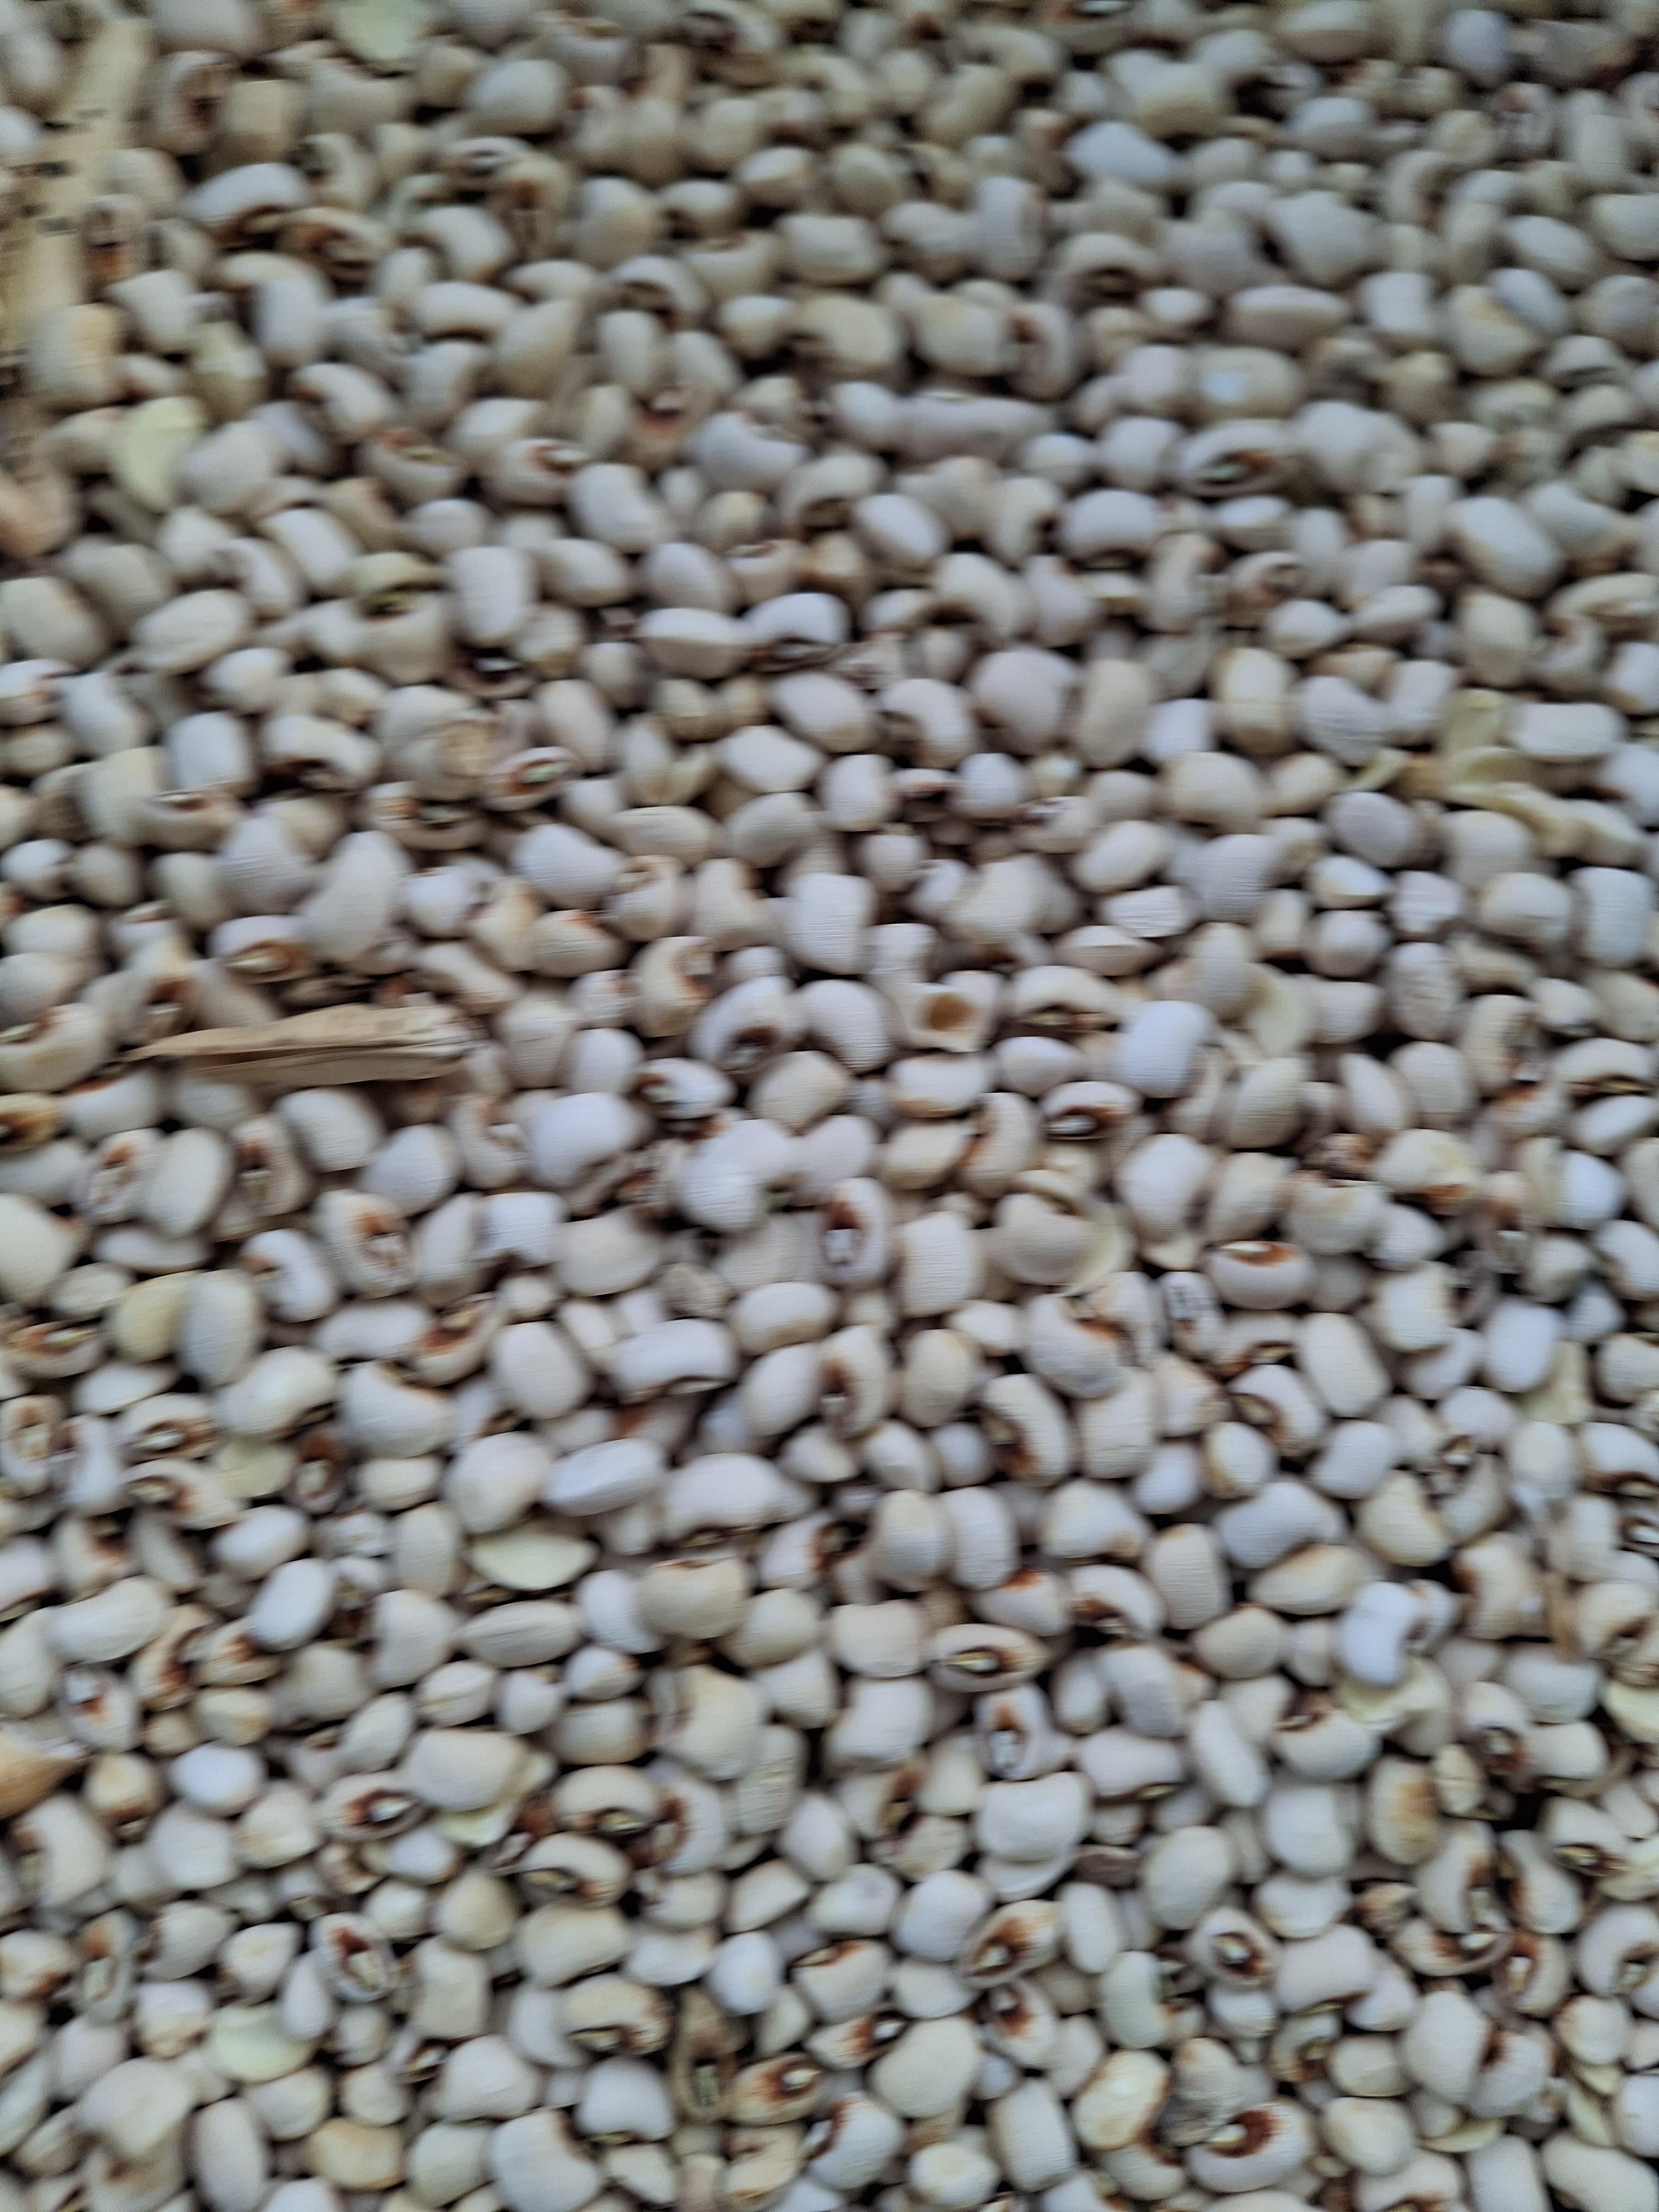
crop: cowpea
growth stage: harvest
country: Nigeria
